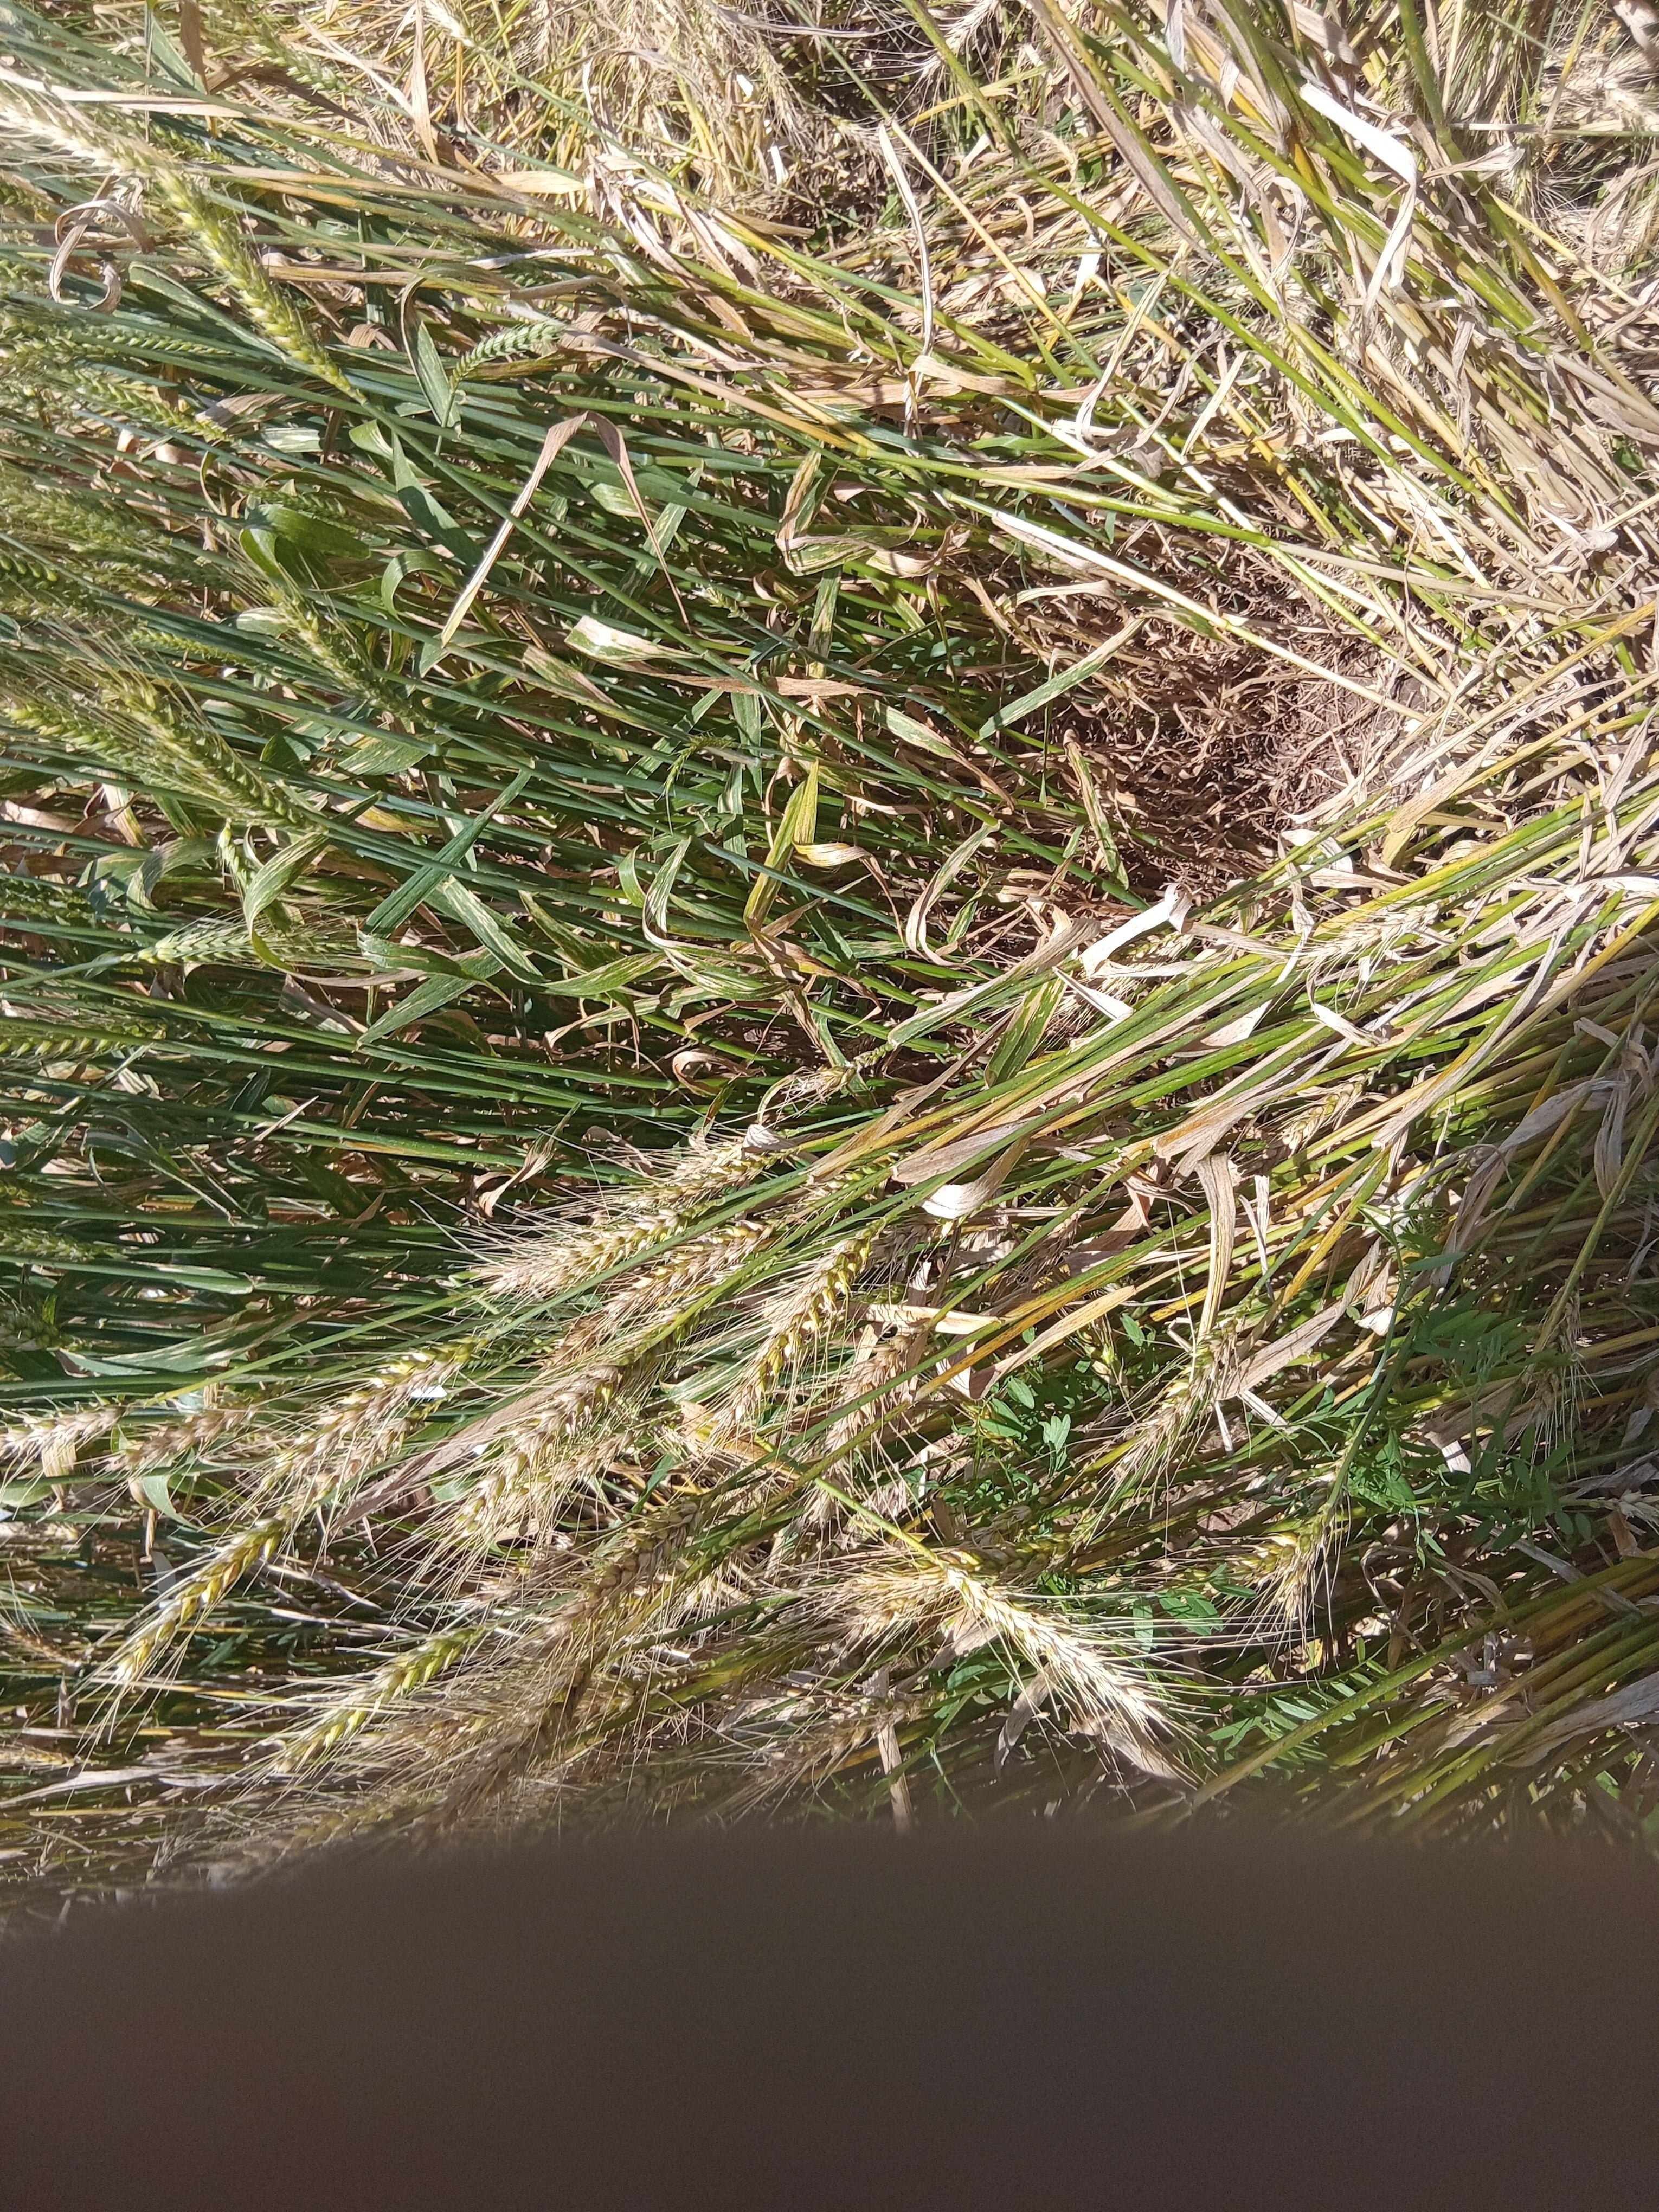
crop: wheat
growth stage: maturity
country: Kenya
